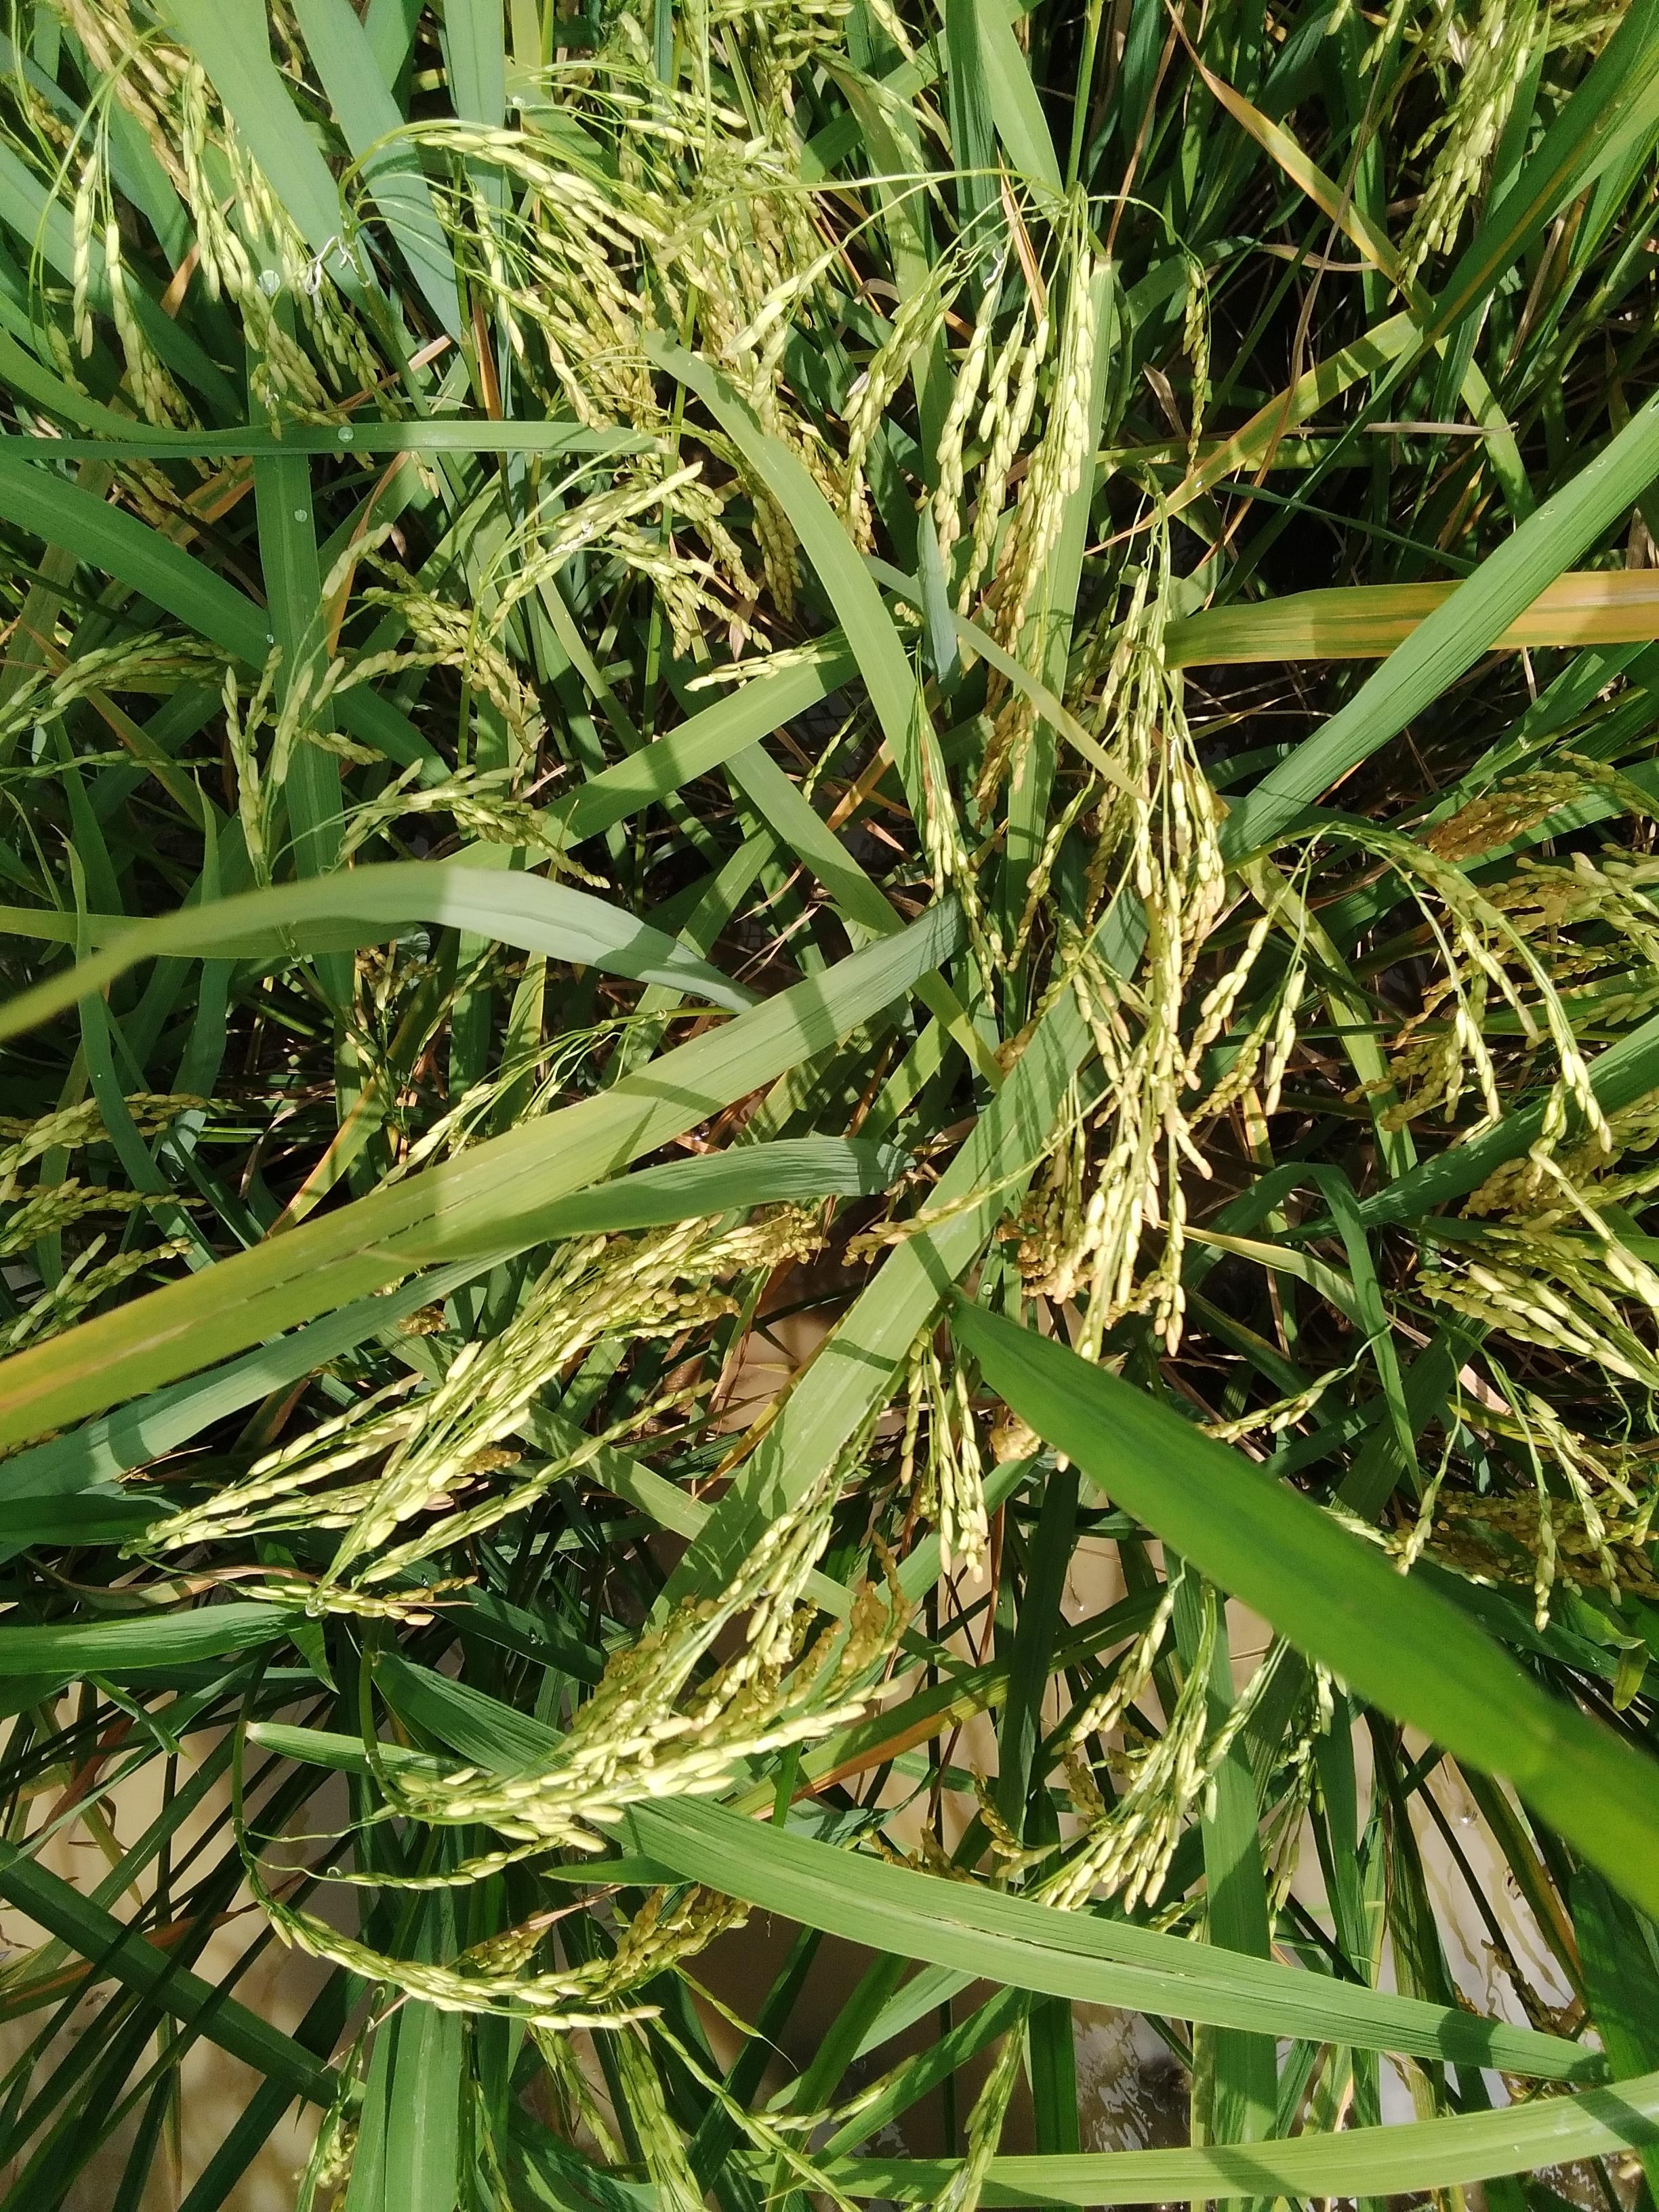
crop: rice
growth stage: ripening
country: Nigeria
